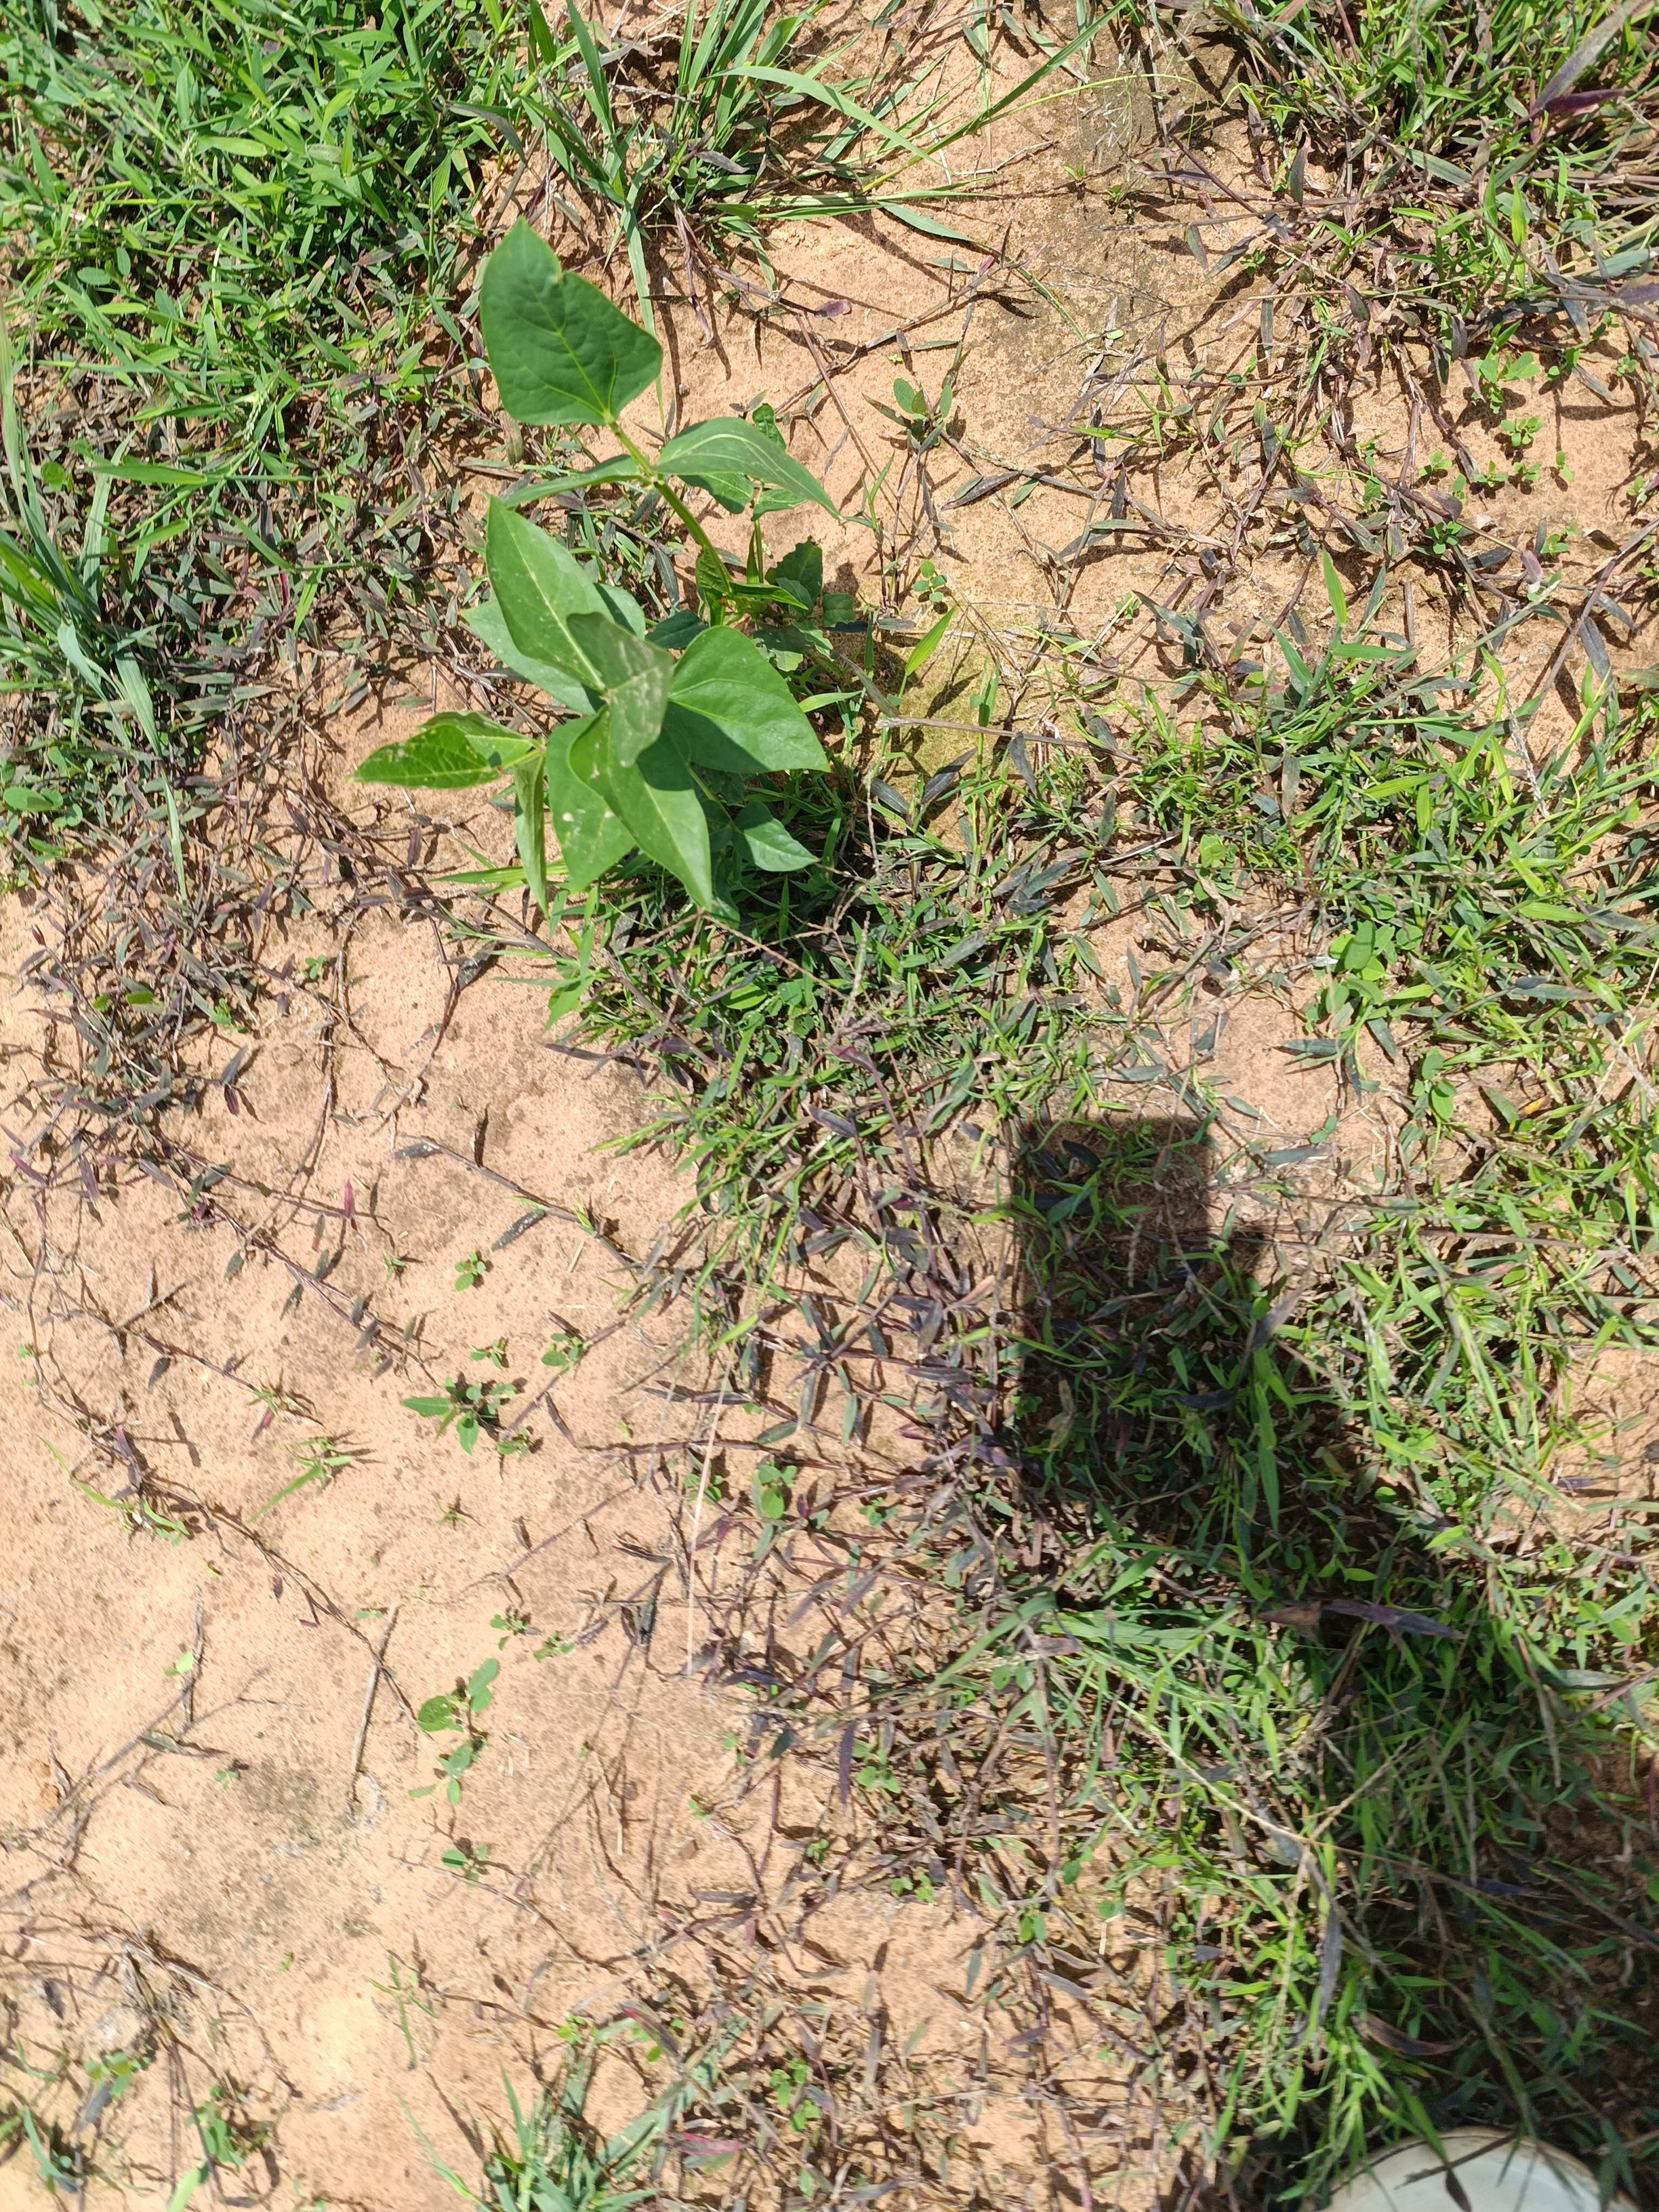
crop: cowpea
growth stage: emergence
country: Nigeria
